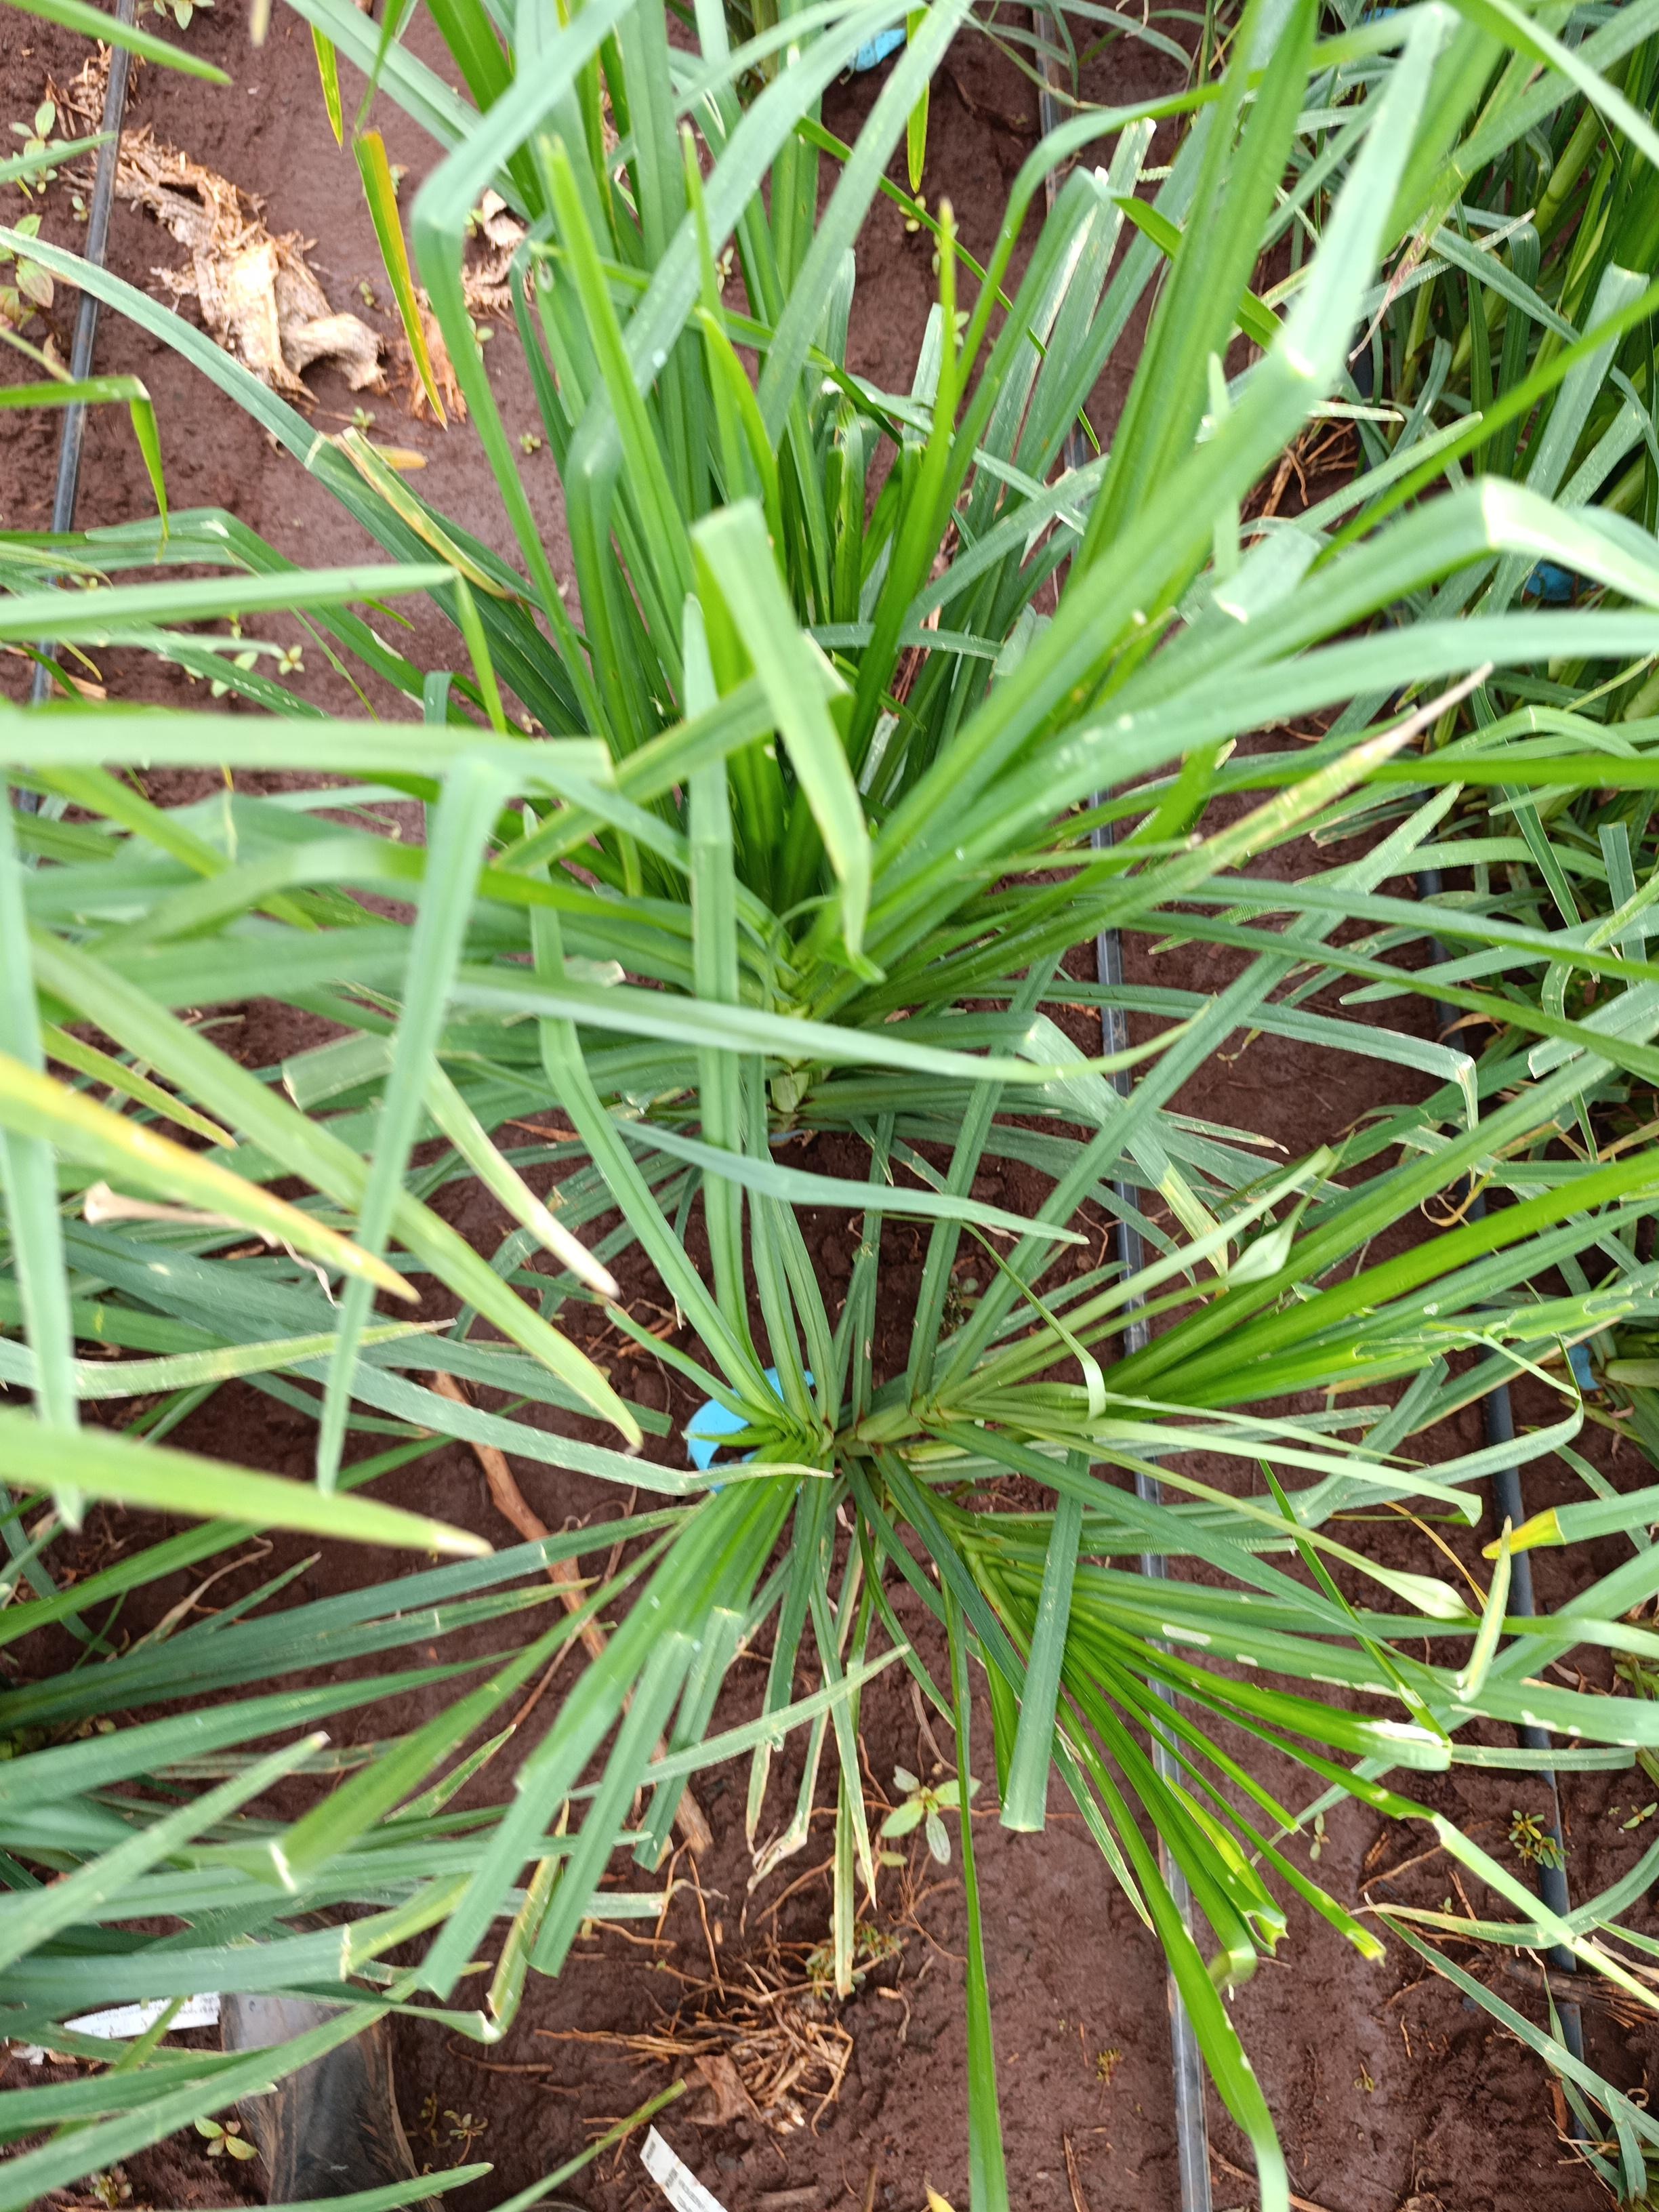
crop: finger millet
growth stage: heading tuber
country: Kenya
